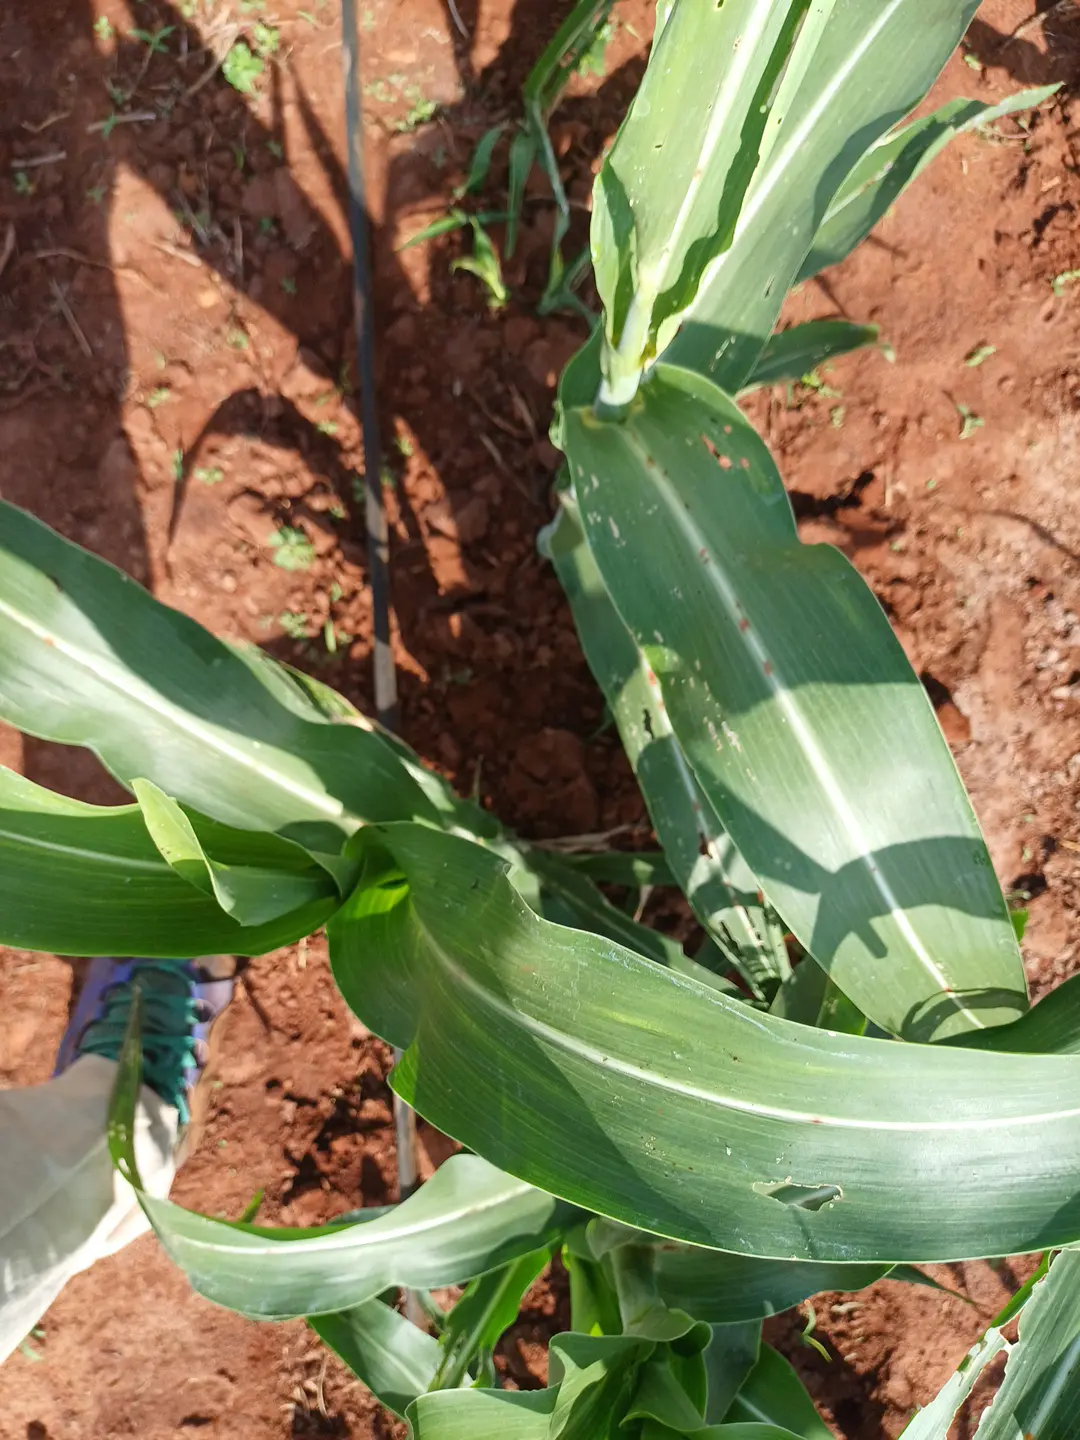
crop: sorghum
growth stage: elongation stem
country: Kenya
